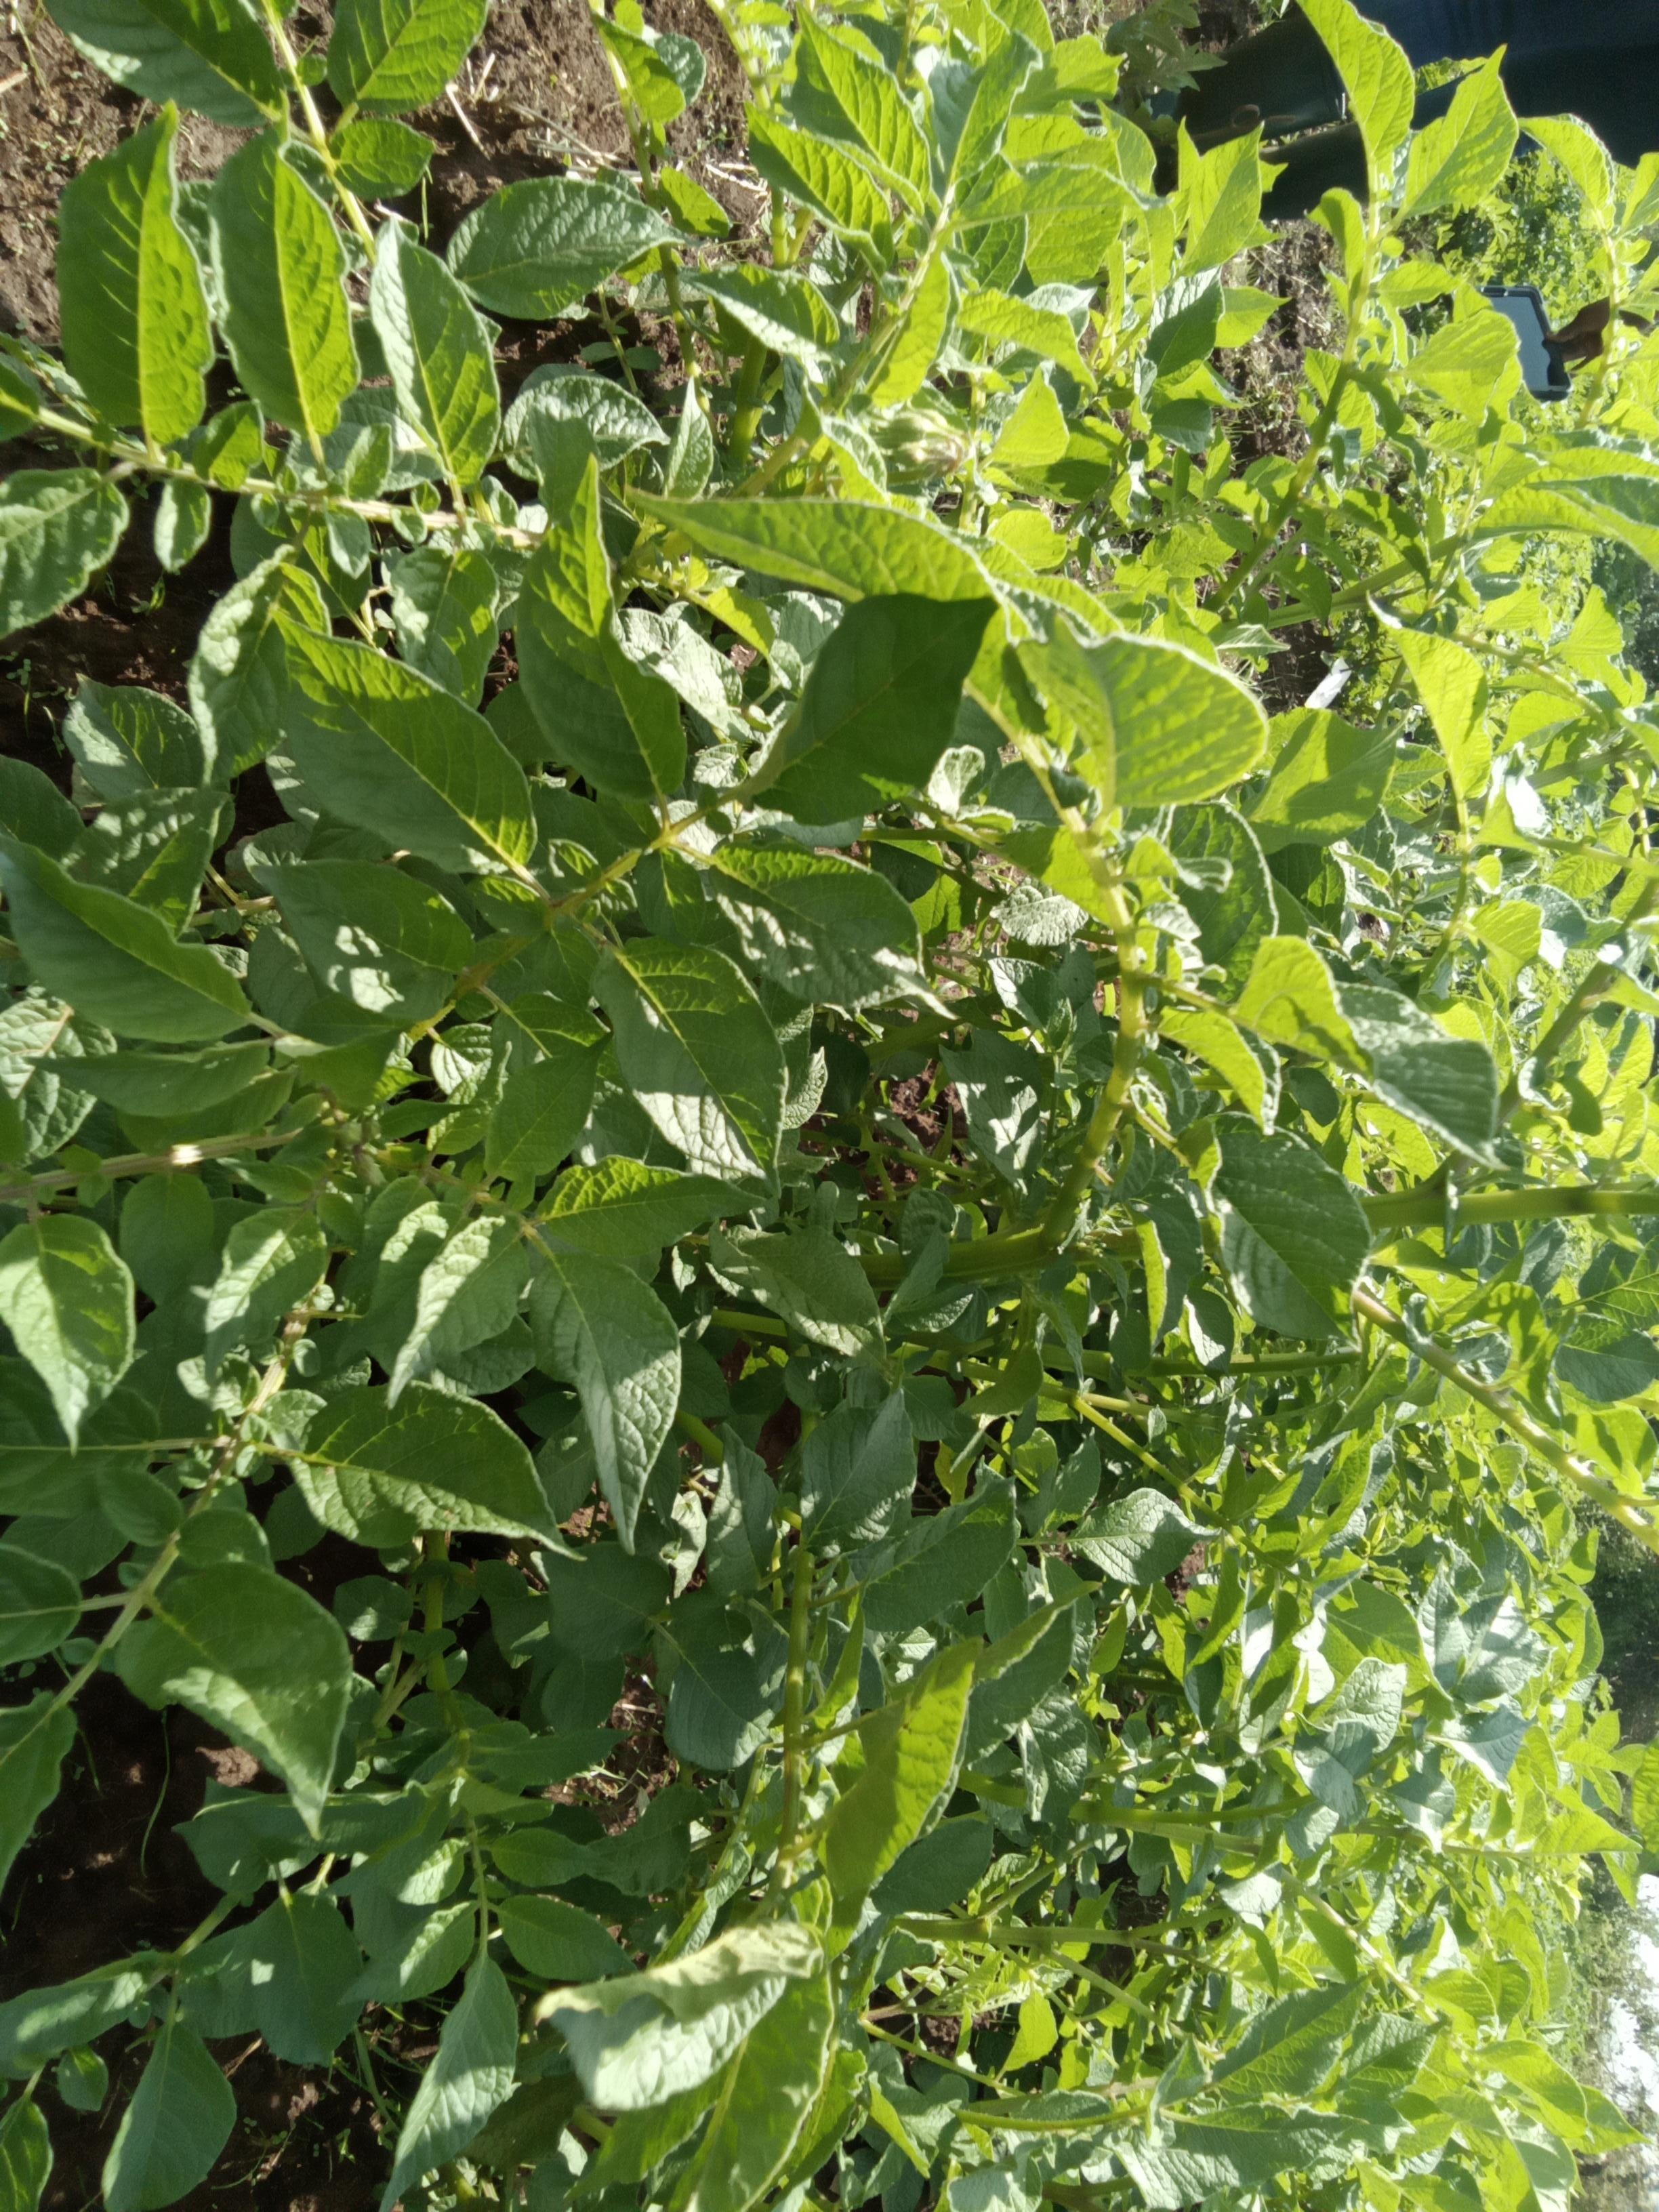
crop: potato
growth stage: vegetative
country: Kenya
